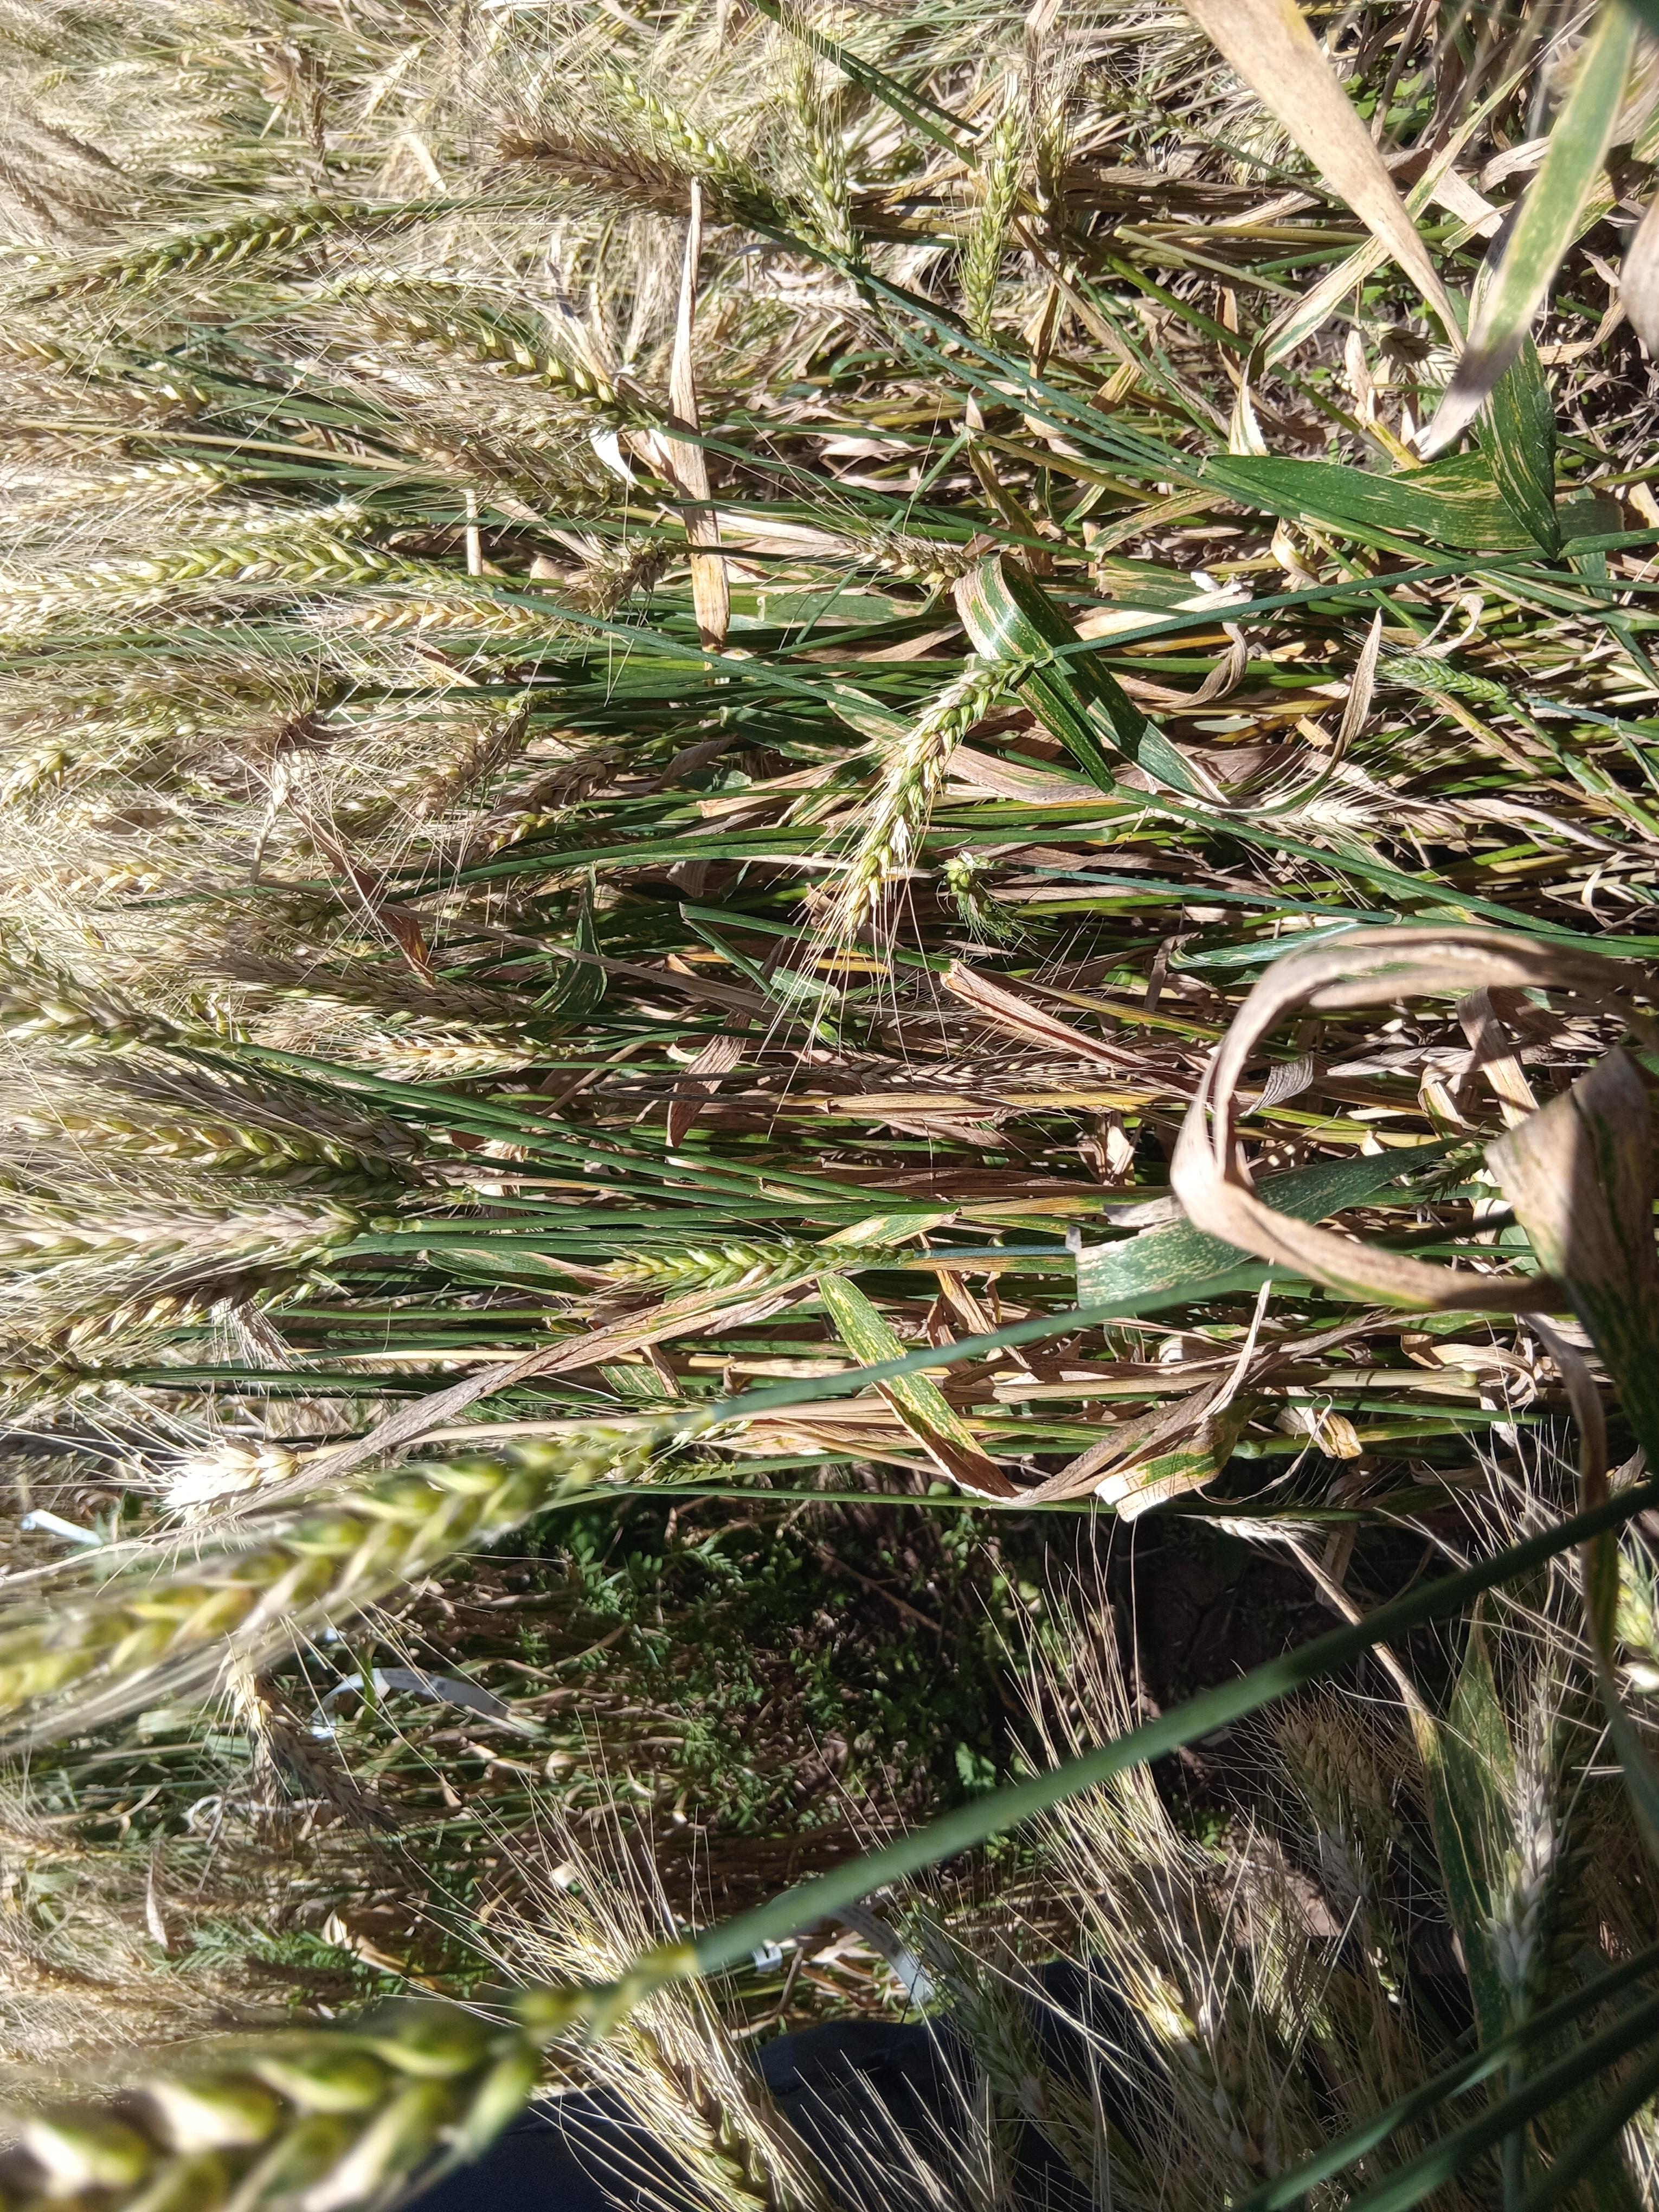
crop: wheat
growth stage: maturity
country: Kenya
